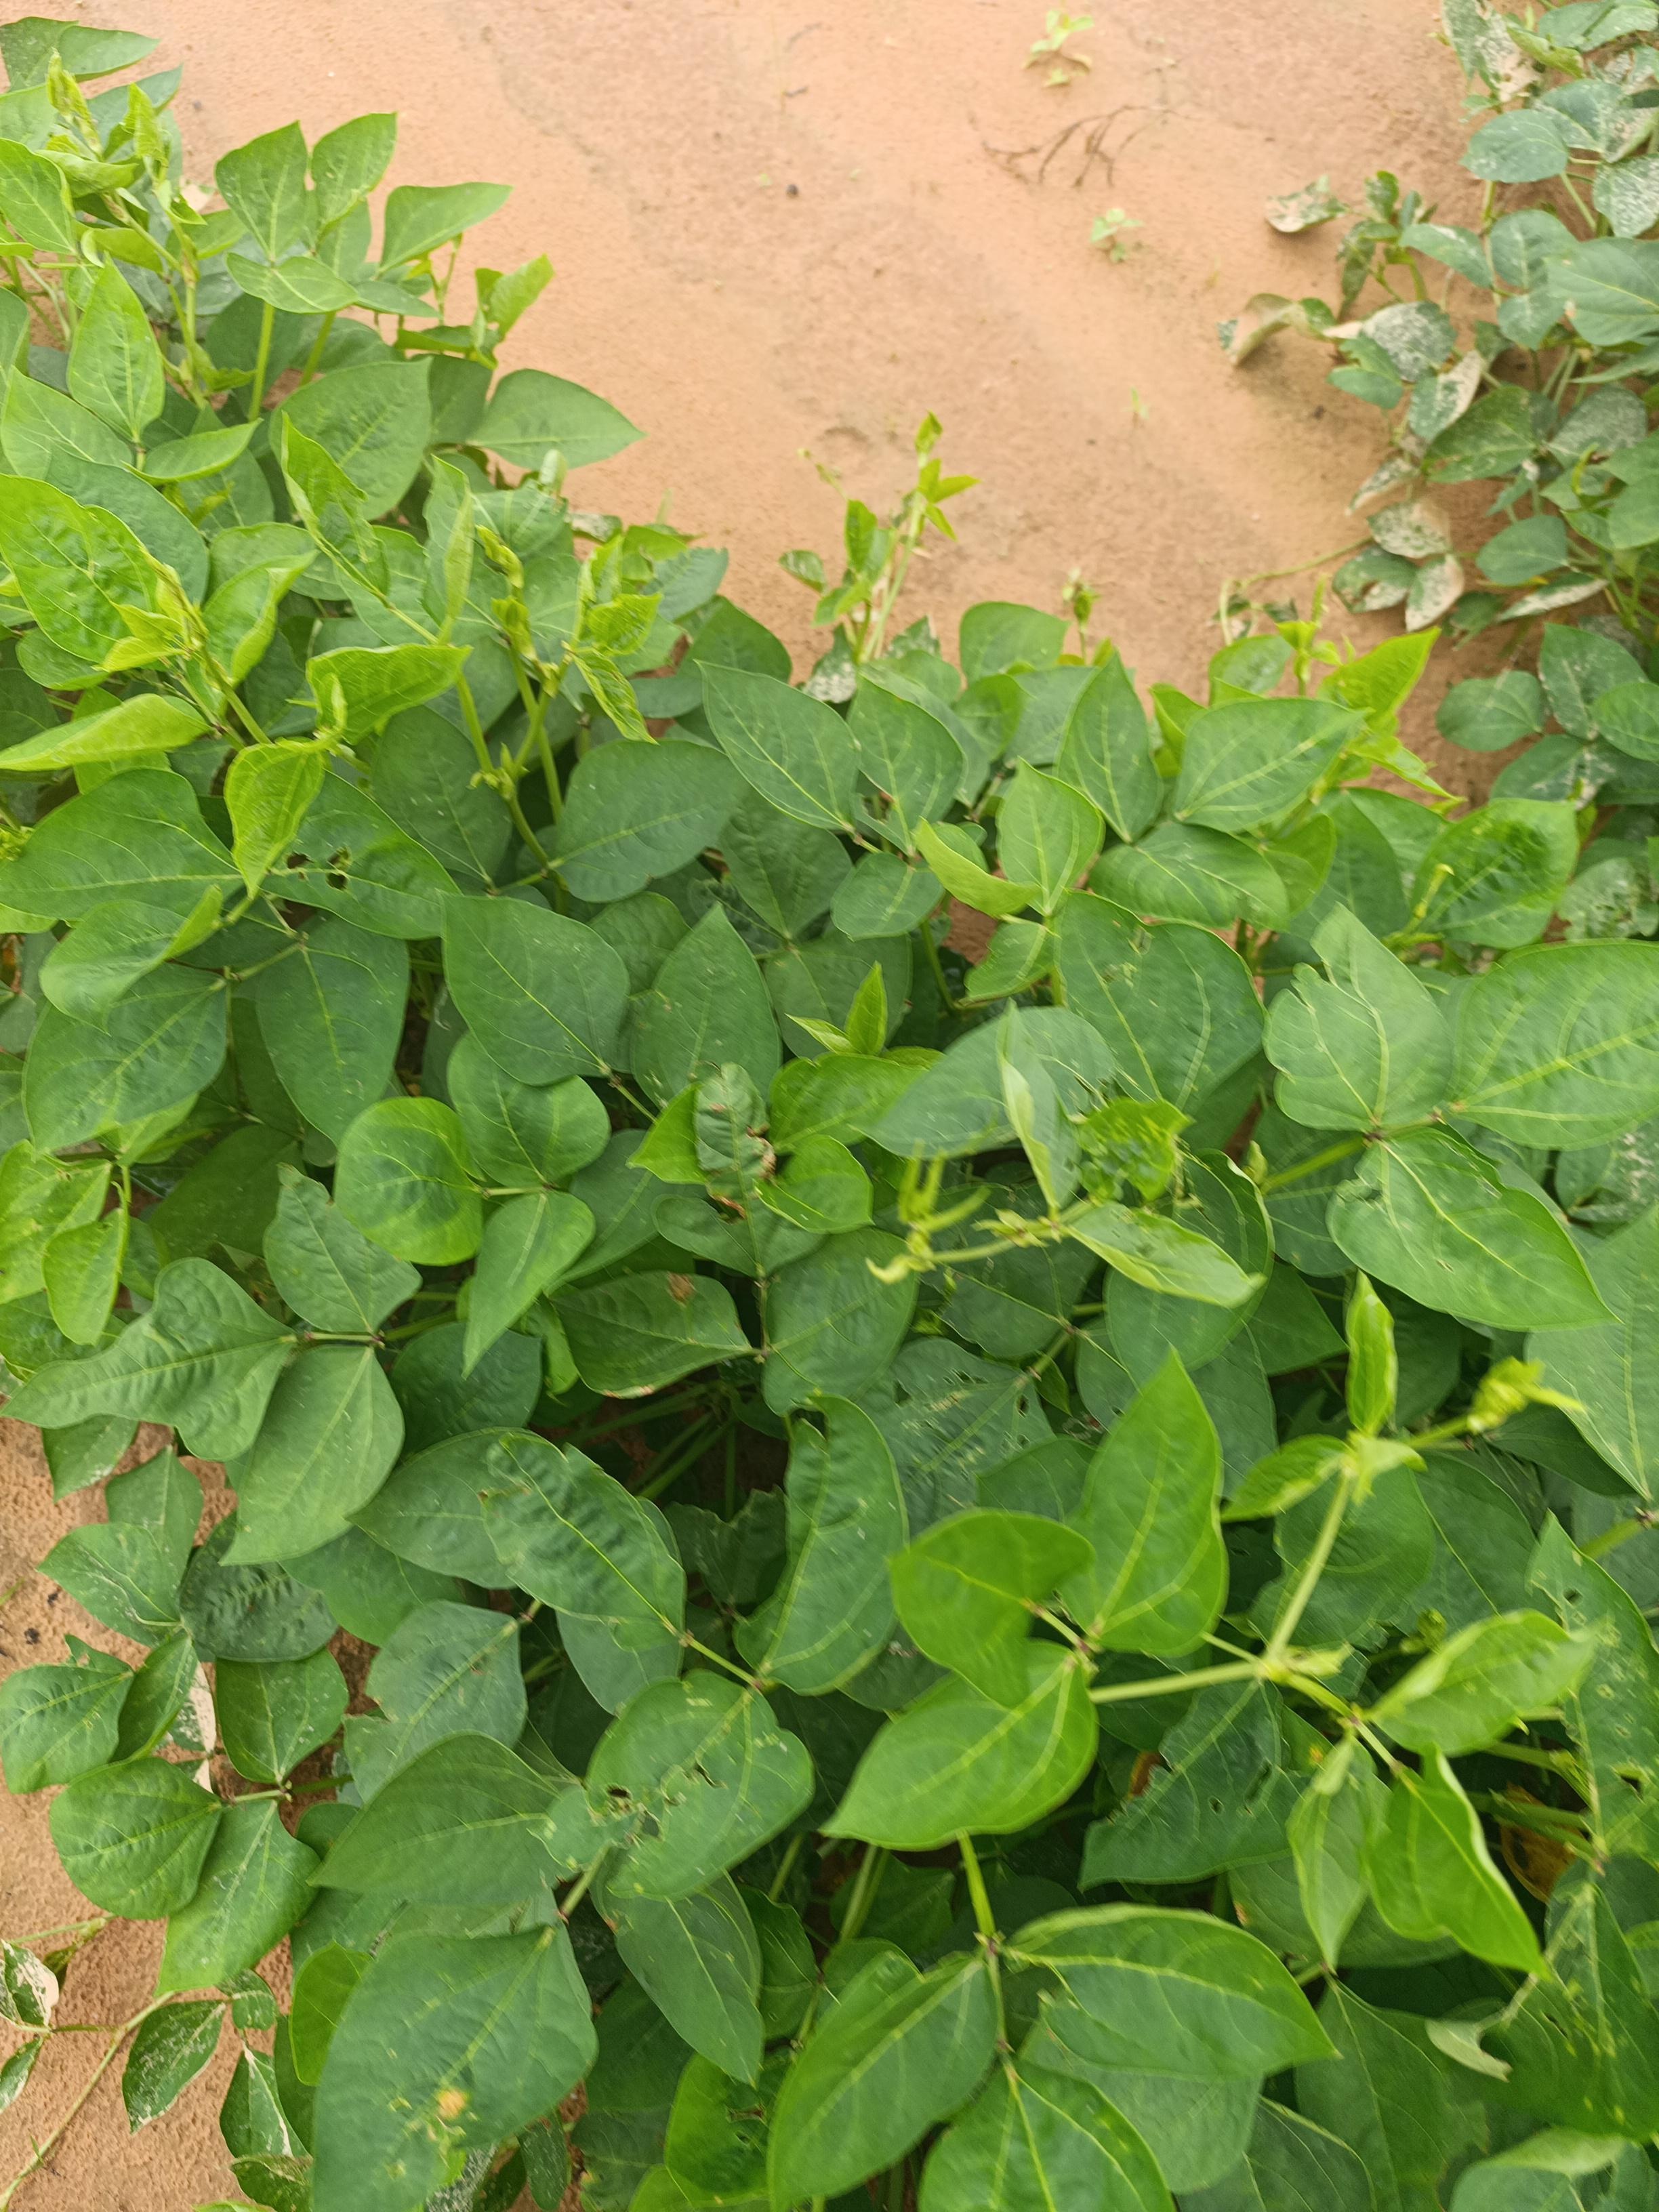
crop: cowpea
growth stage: vegetative
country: Nigeria
